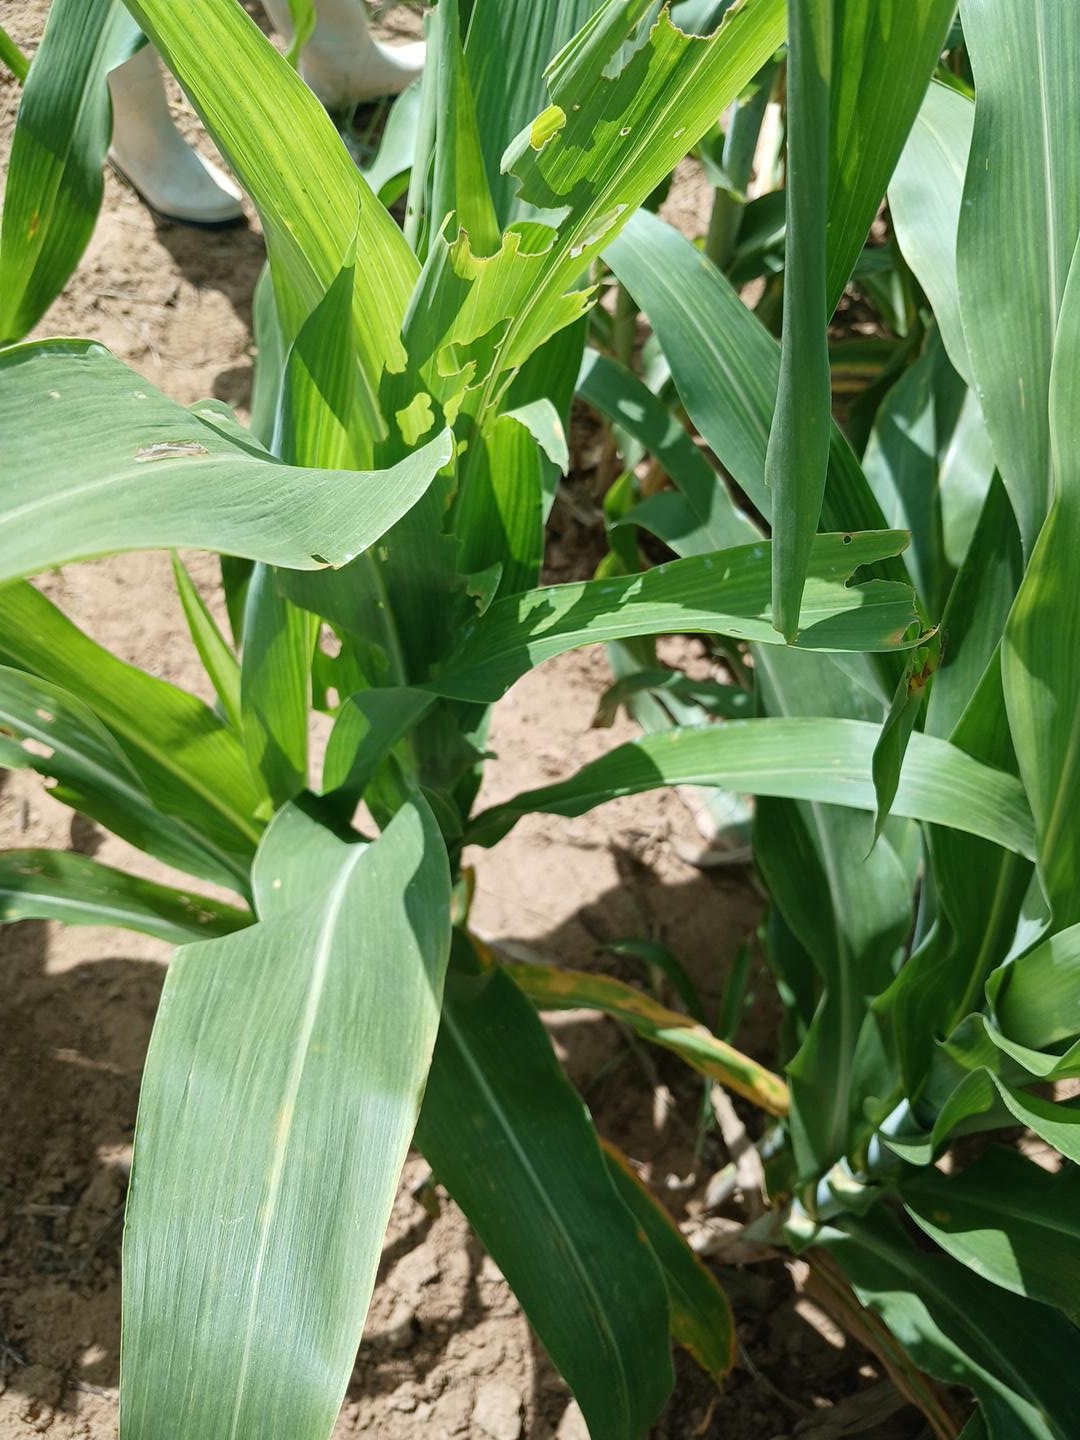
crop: sorghum
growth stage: vegetative
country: Senegal
